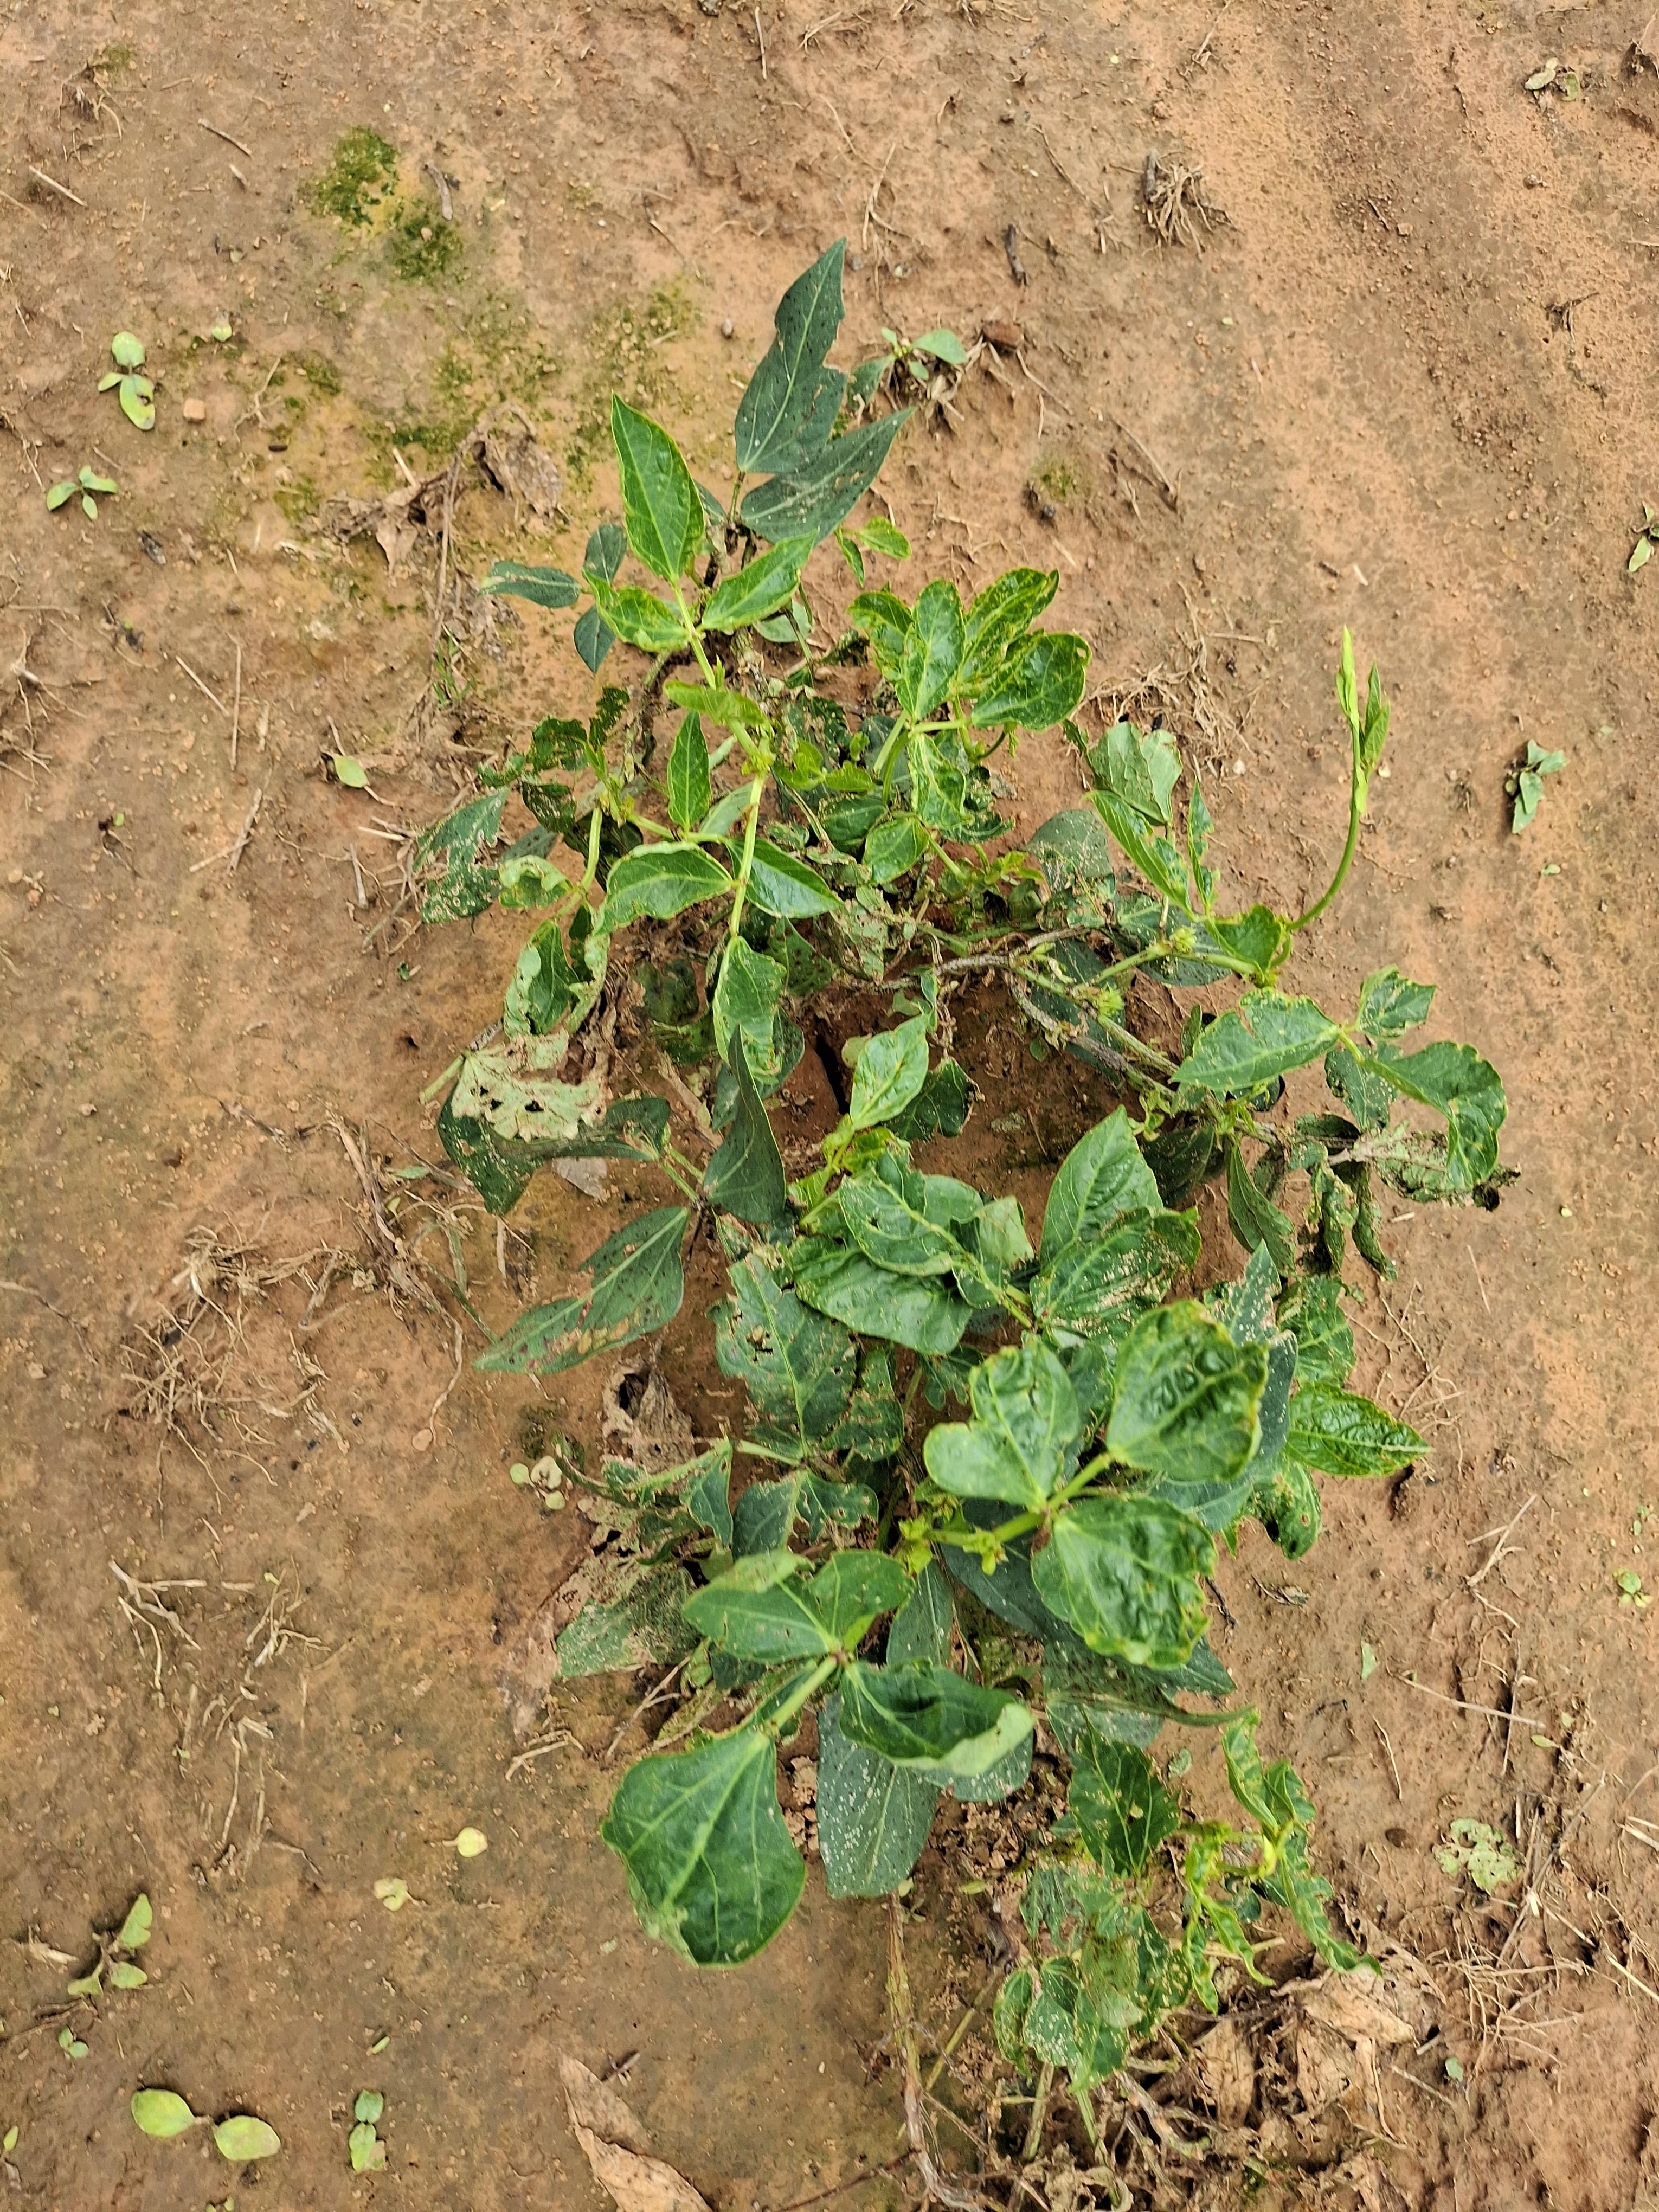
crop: cowpea
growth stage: vegetative
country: Nigeria
